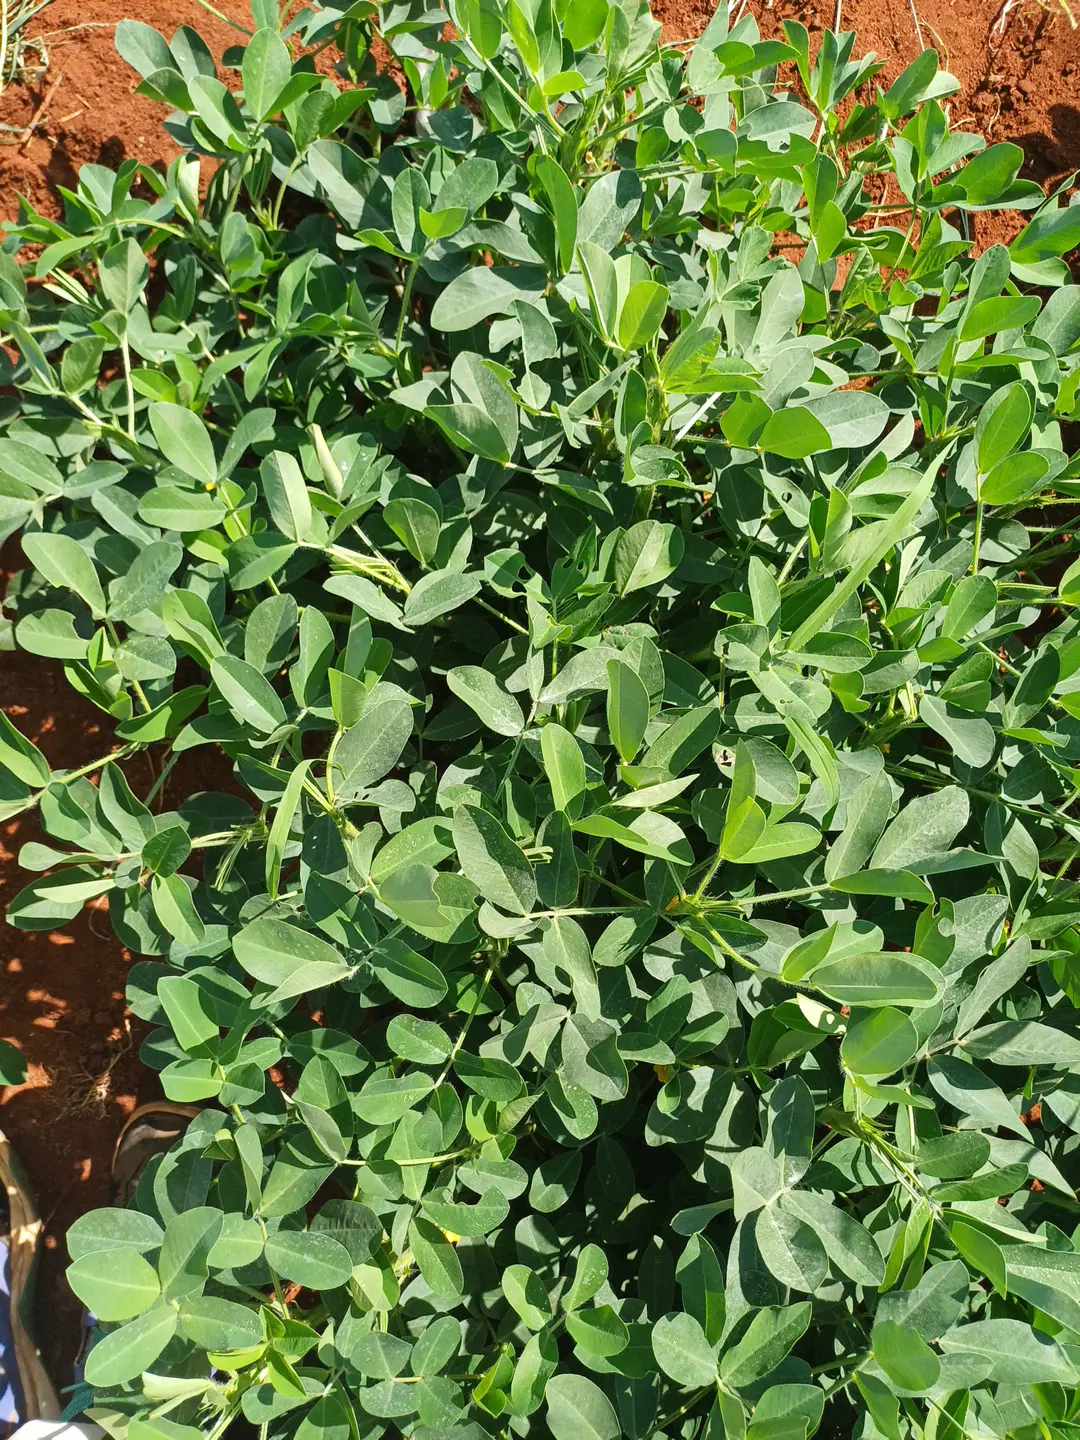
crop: groundnut
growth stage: flowering
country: Kenya
